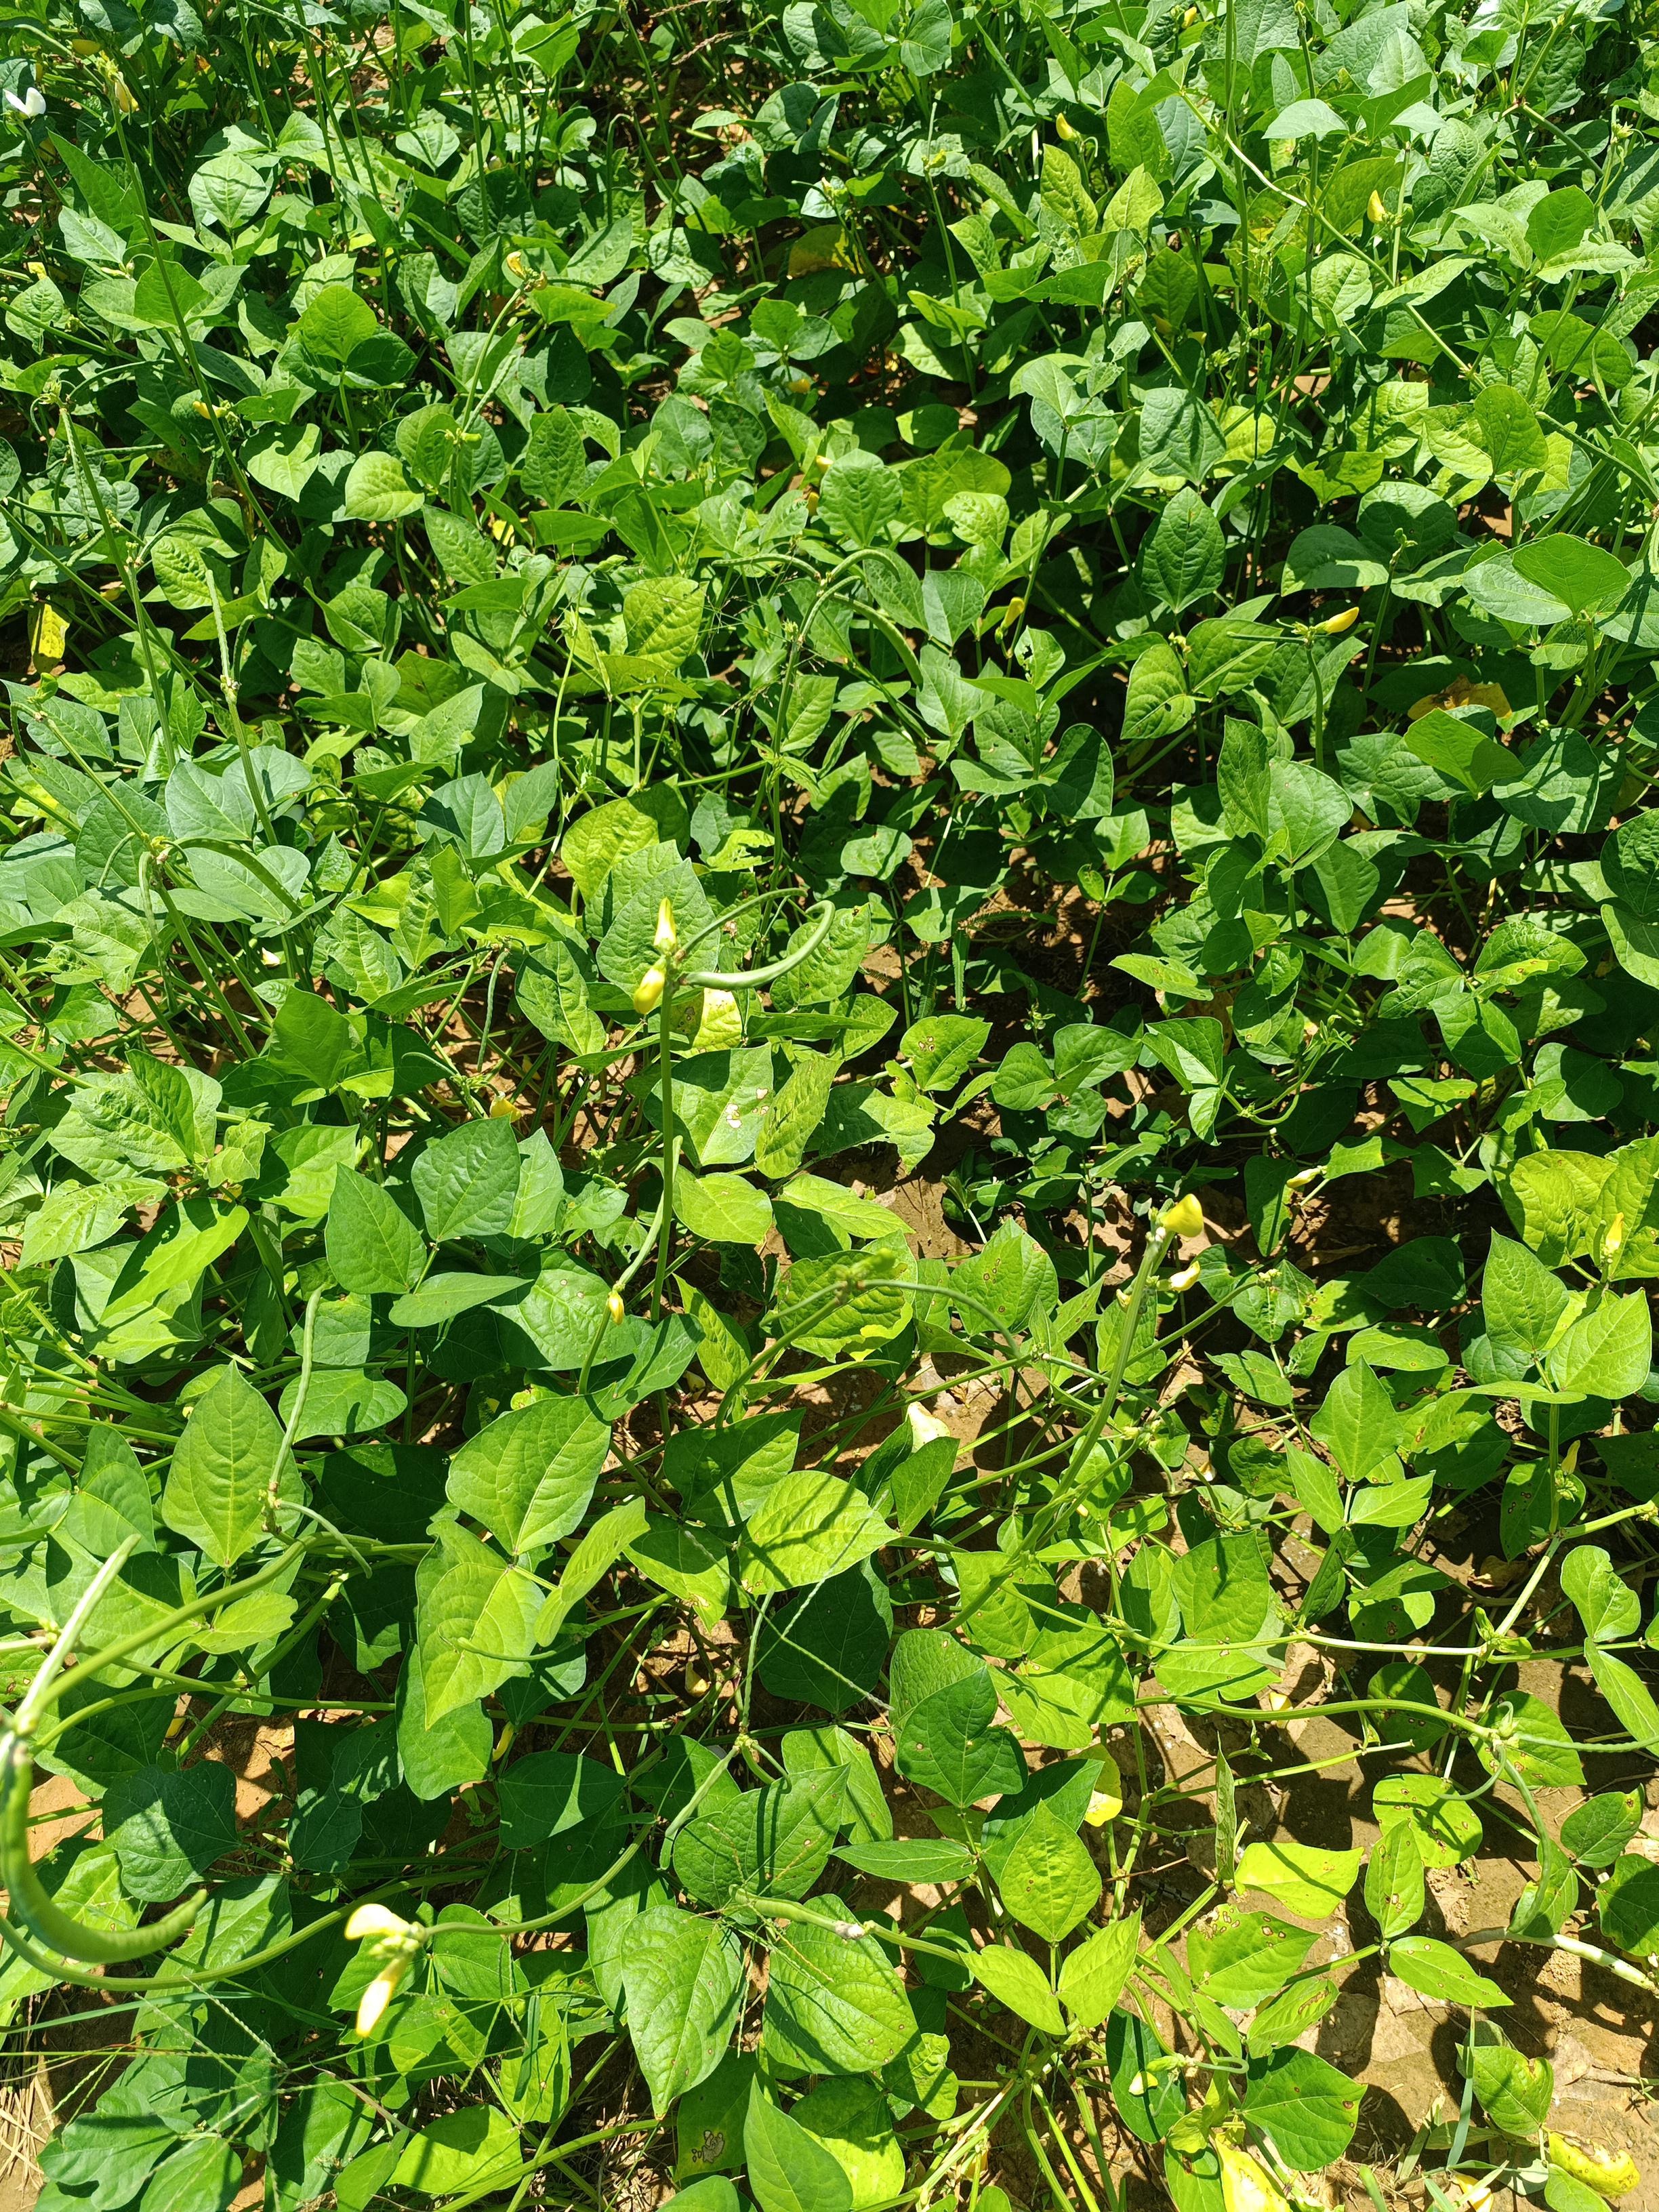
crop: cowpea
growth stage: development pod
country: Nigeria
